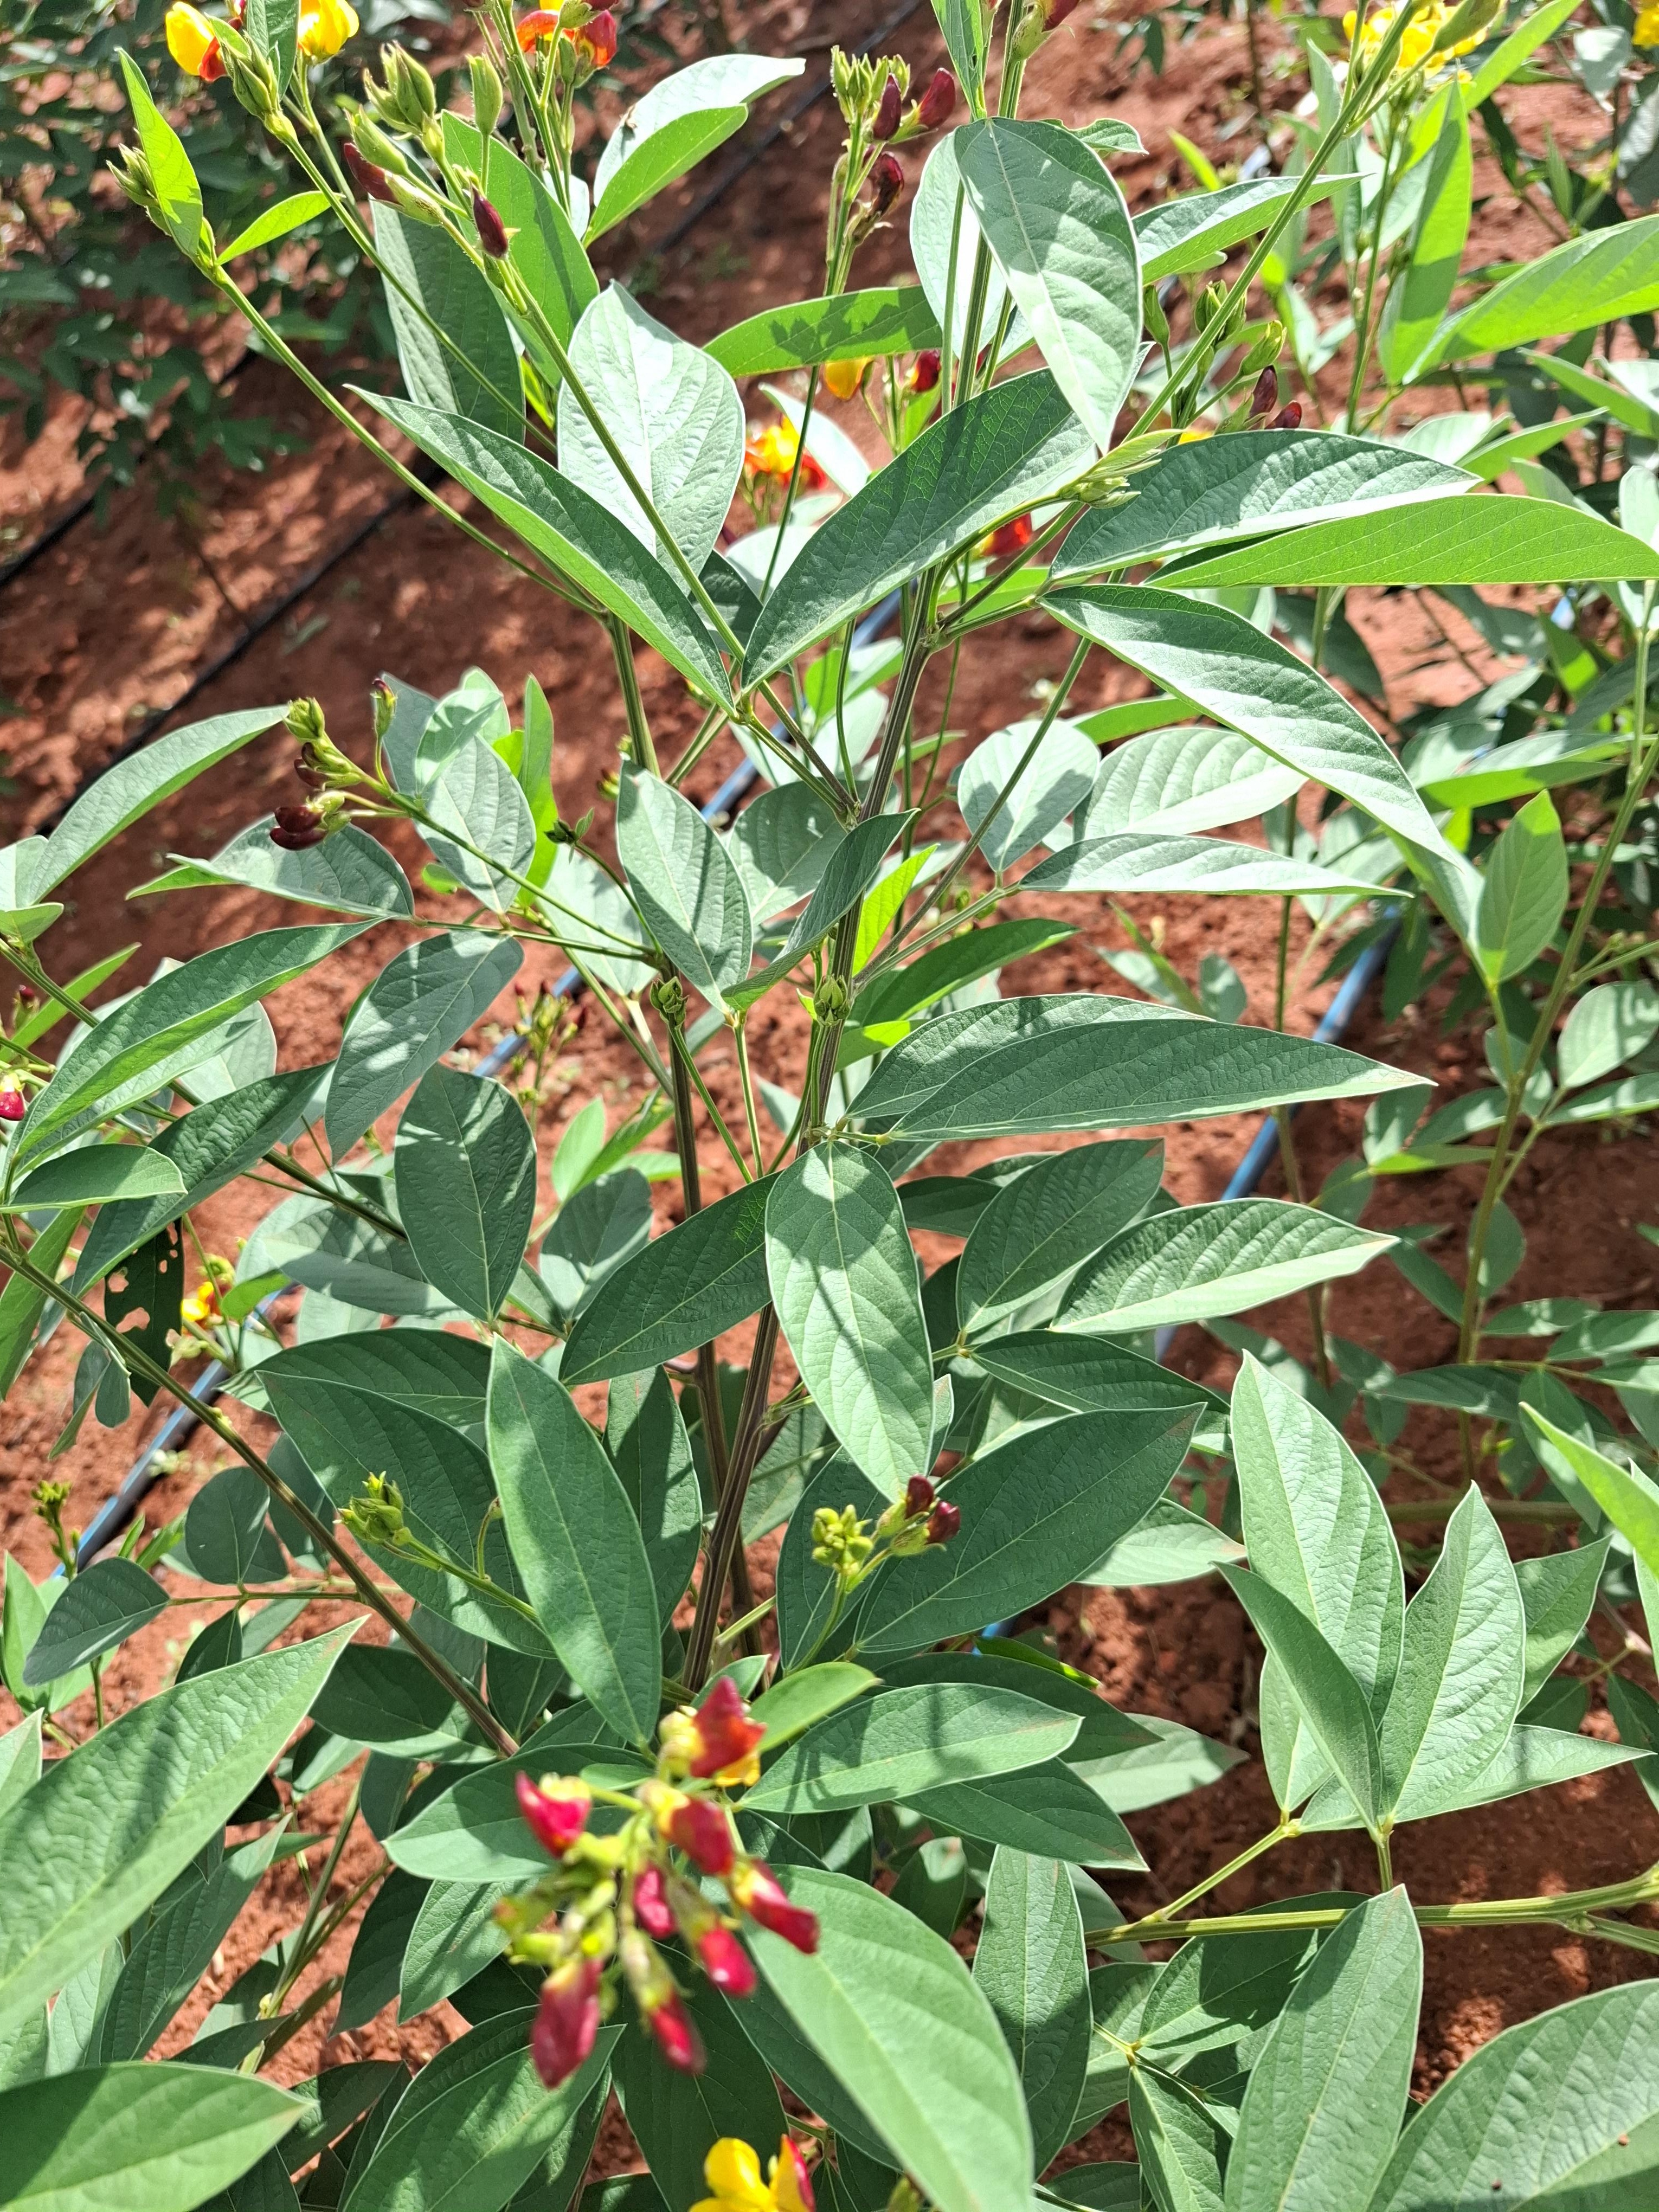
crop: pigeonpea
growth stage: flowering
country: Kenya
